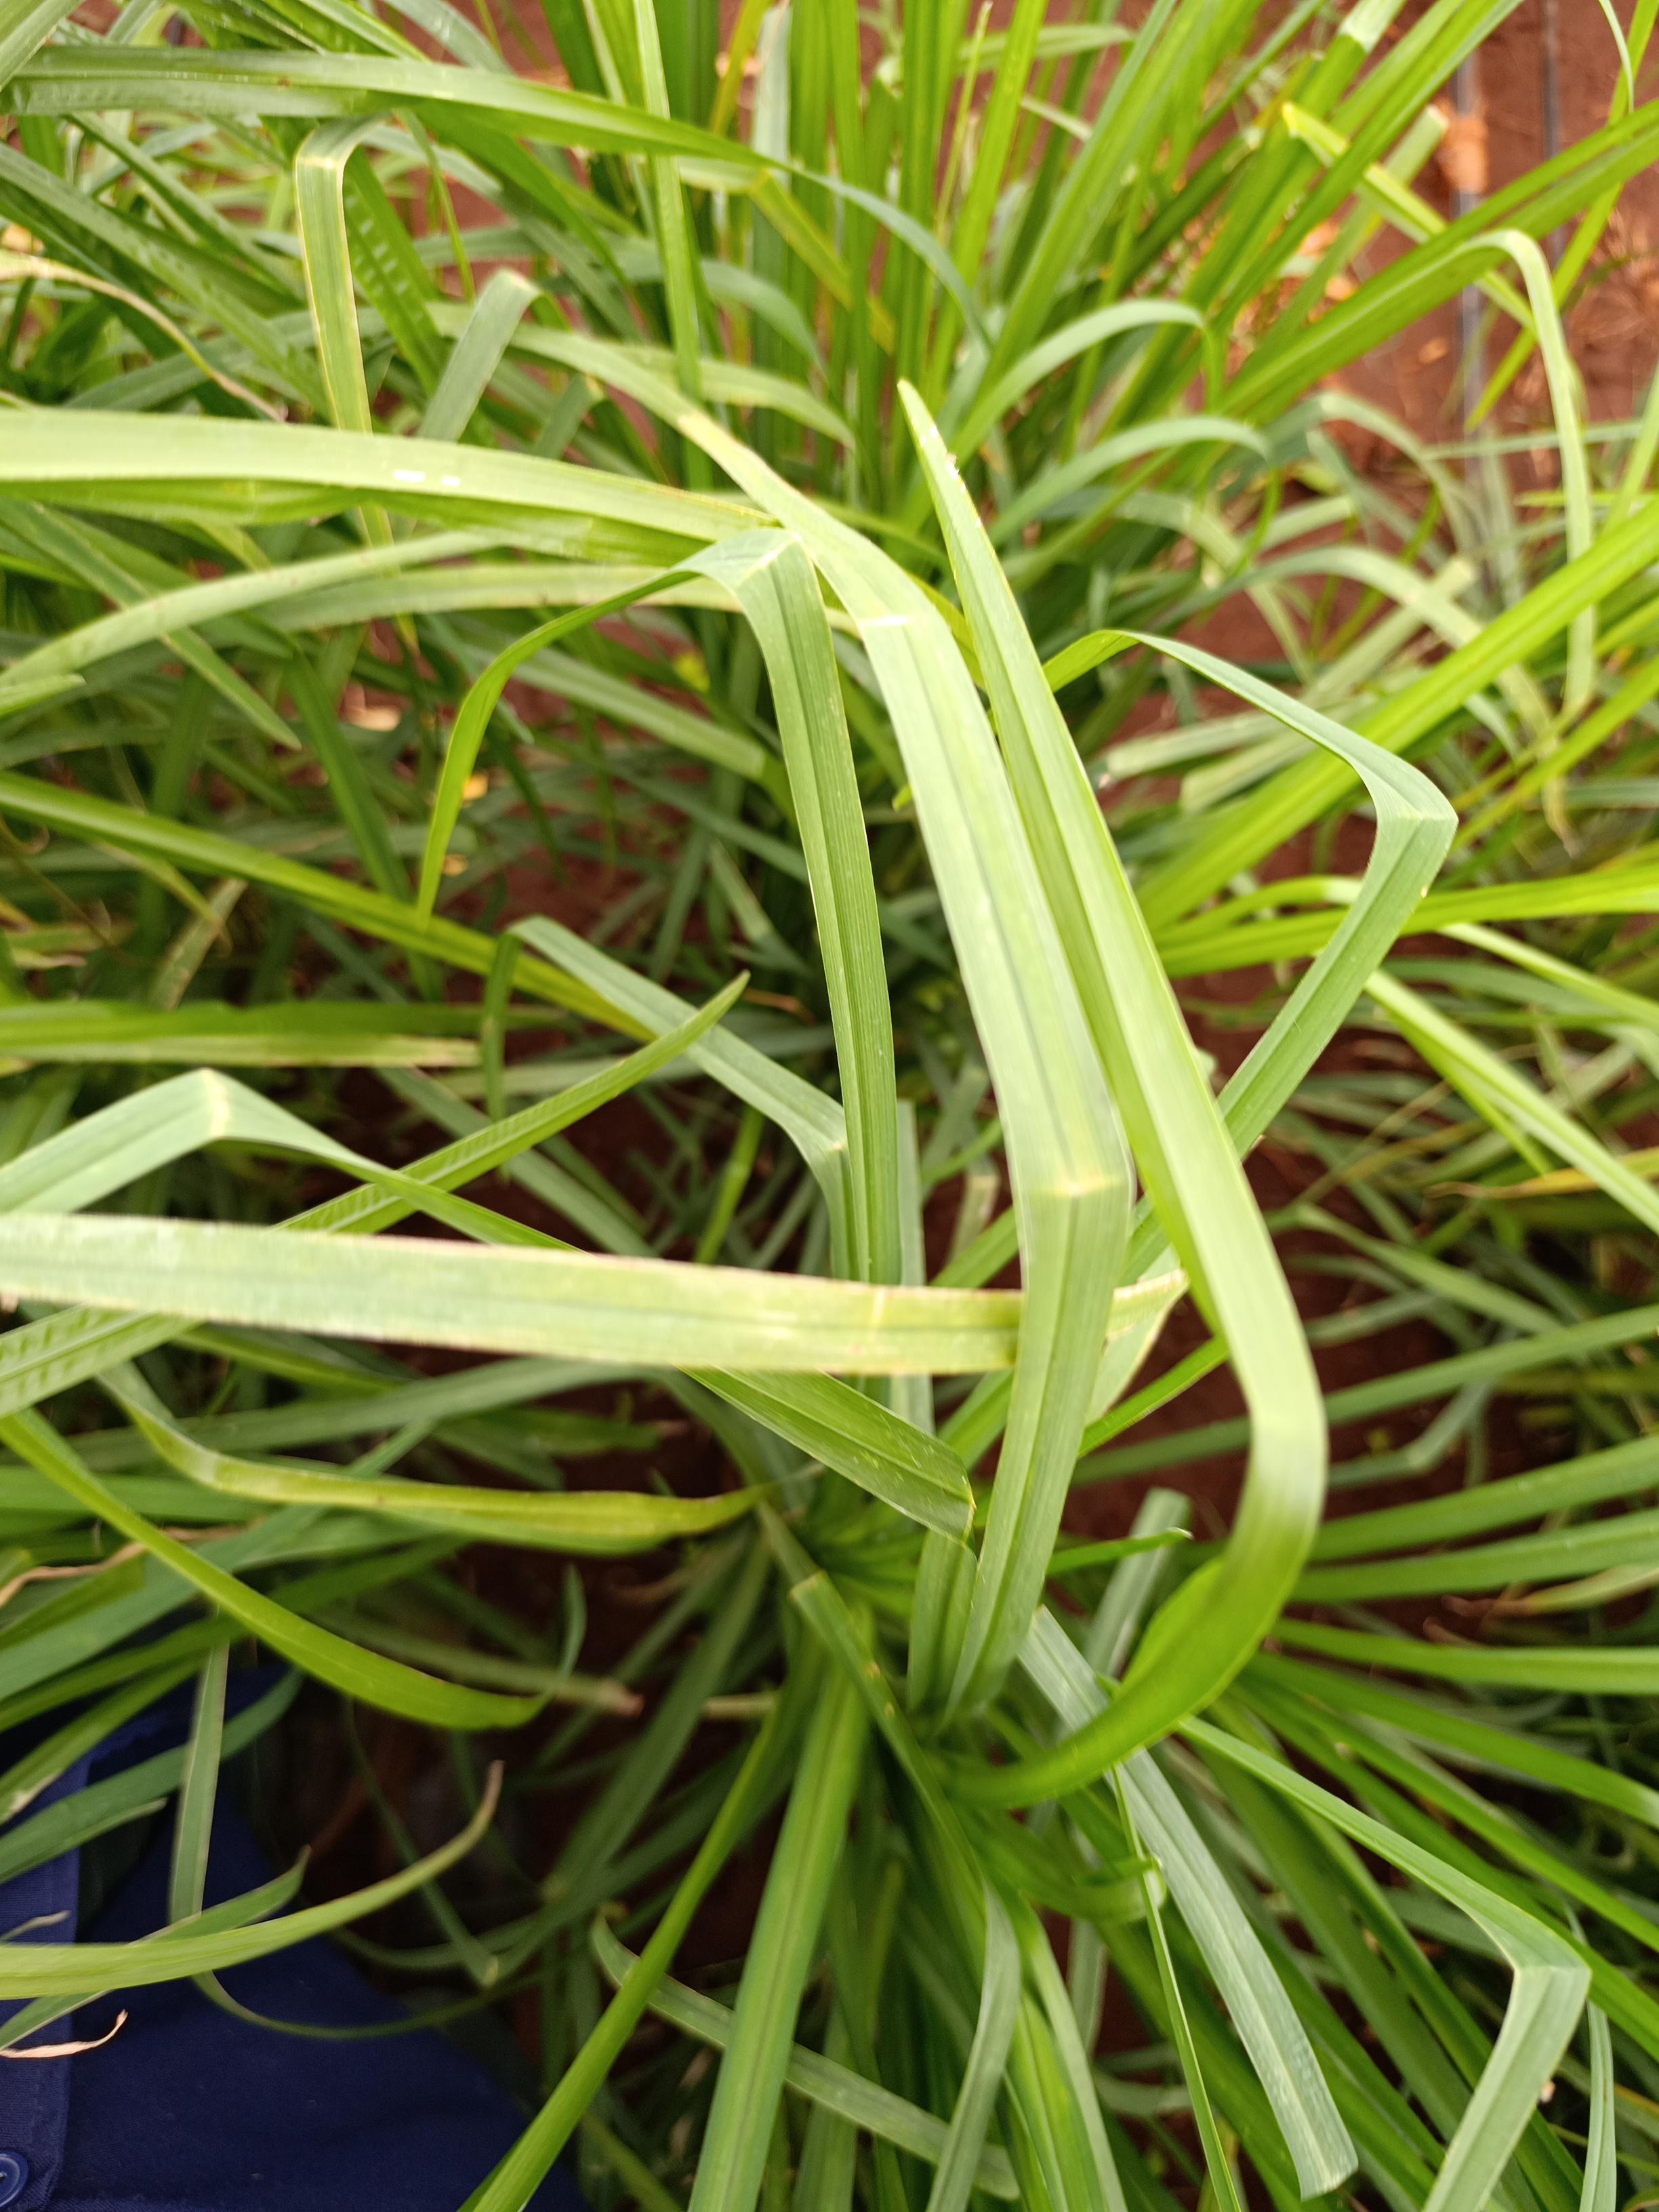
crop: finger millet
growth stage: heading tuber
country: Kenya
